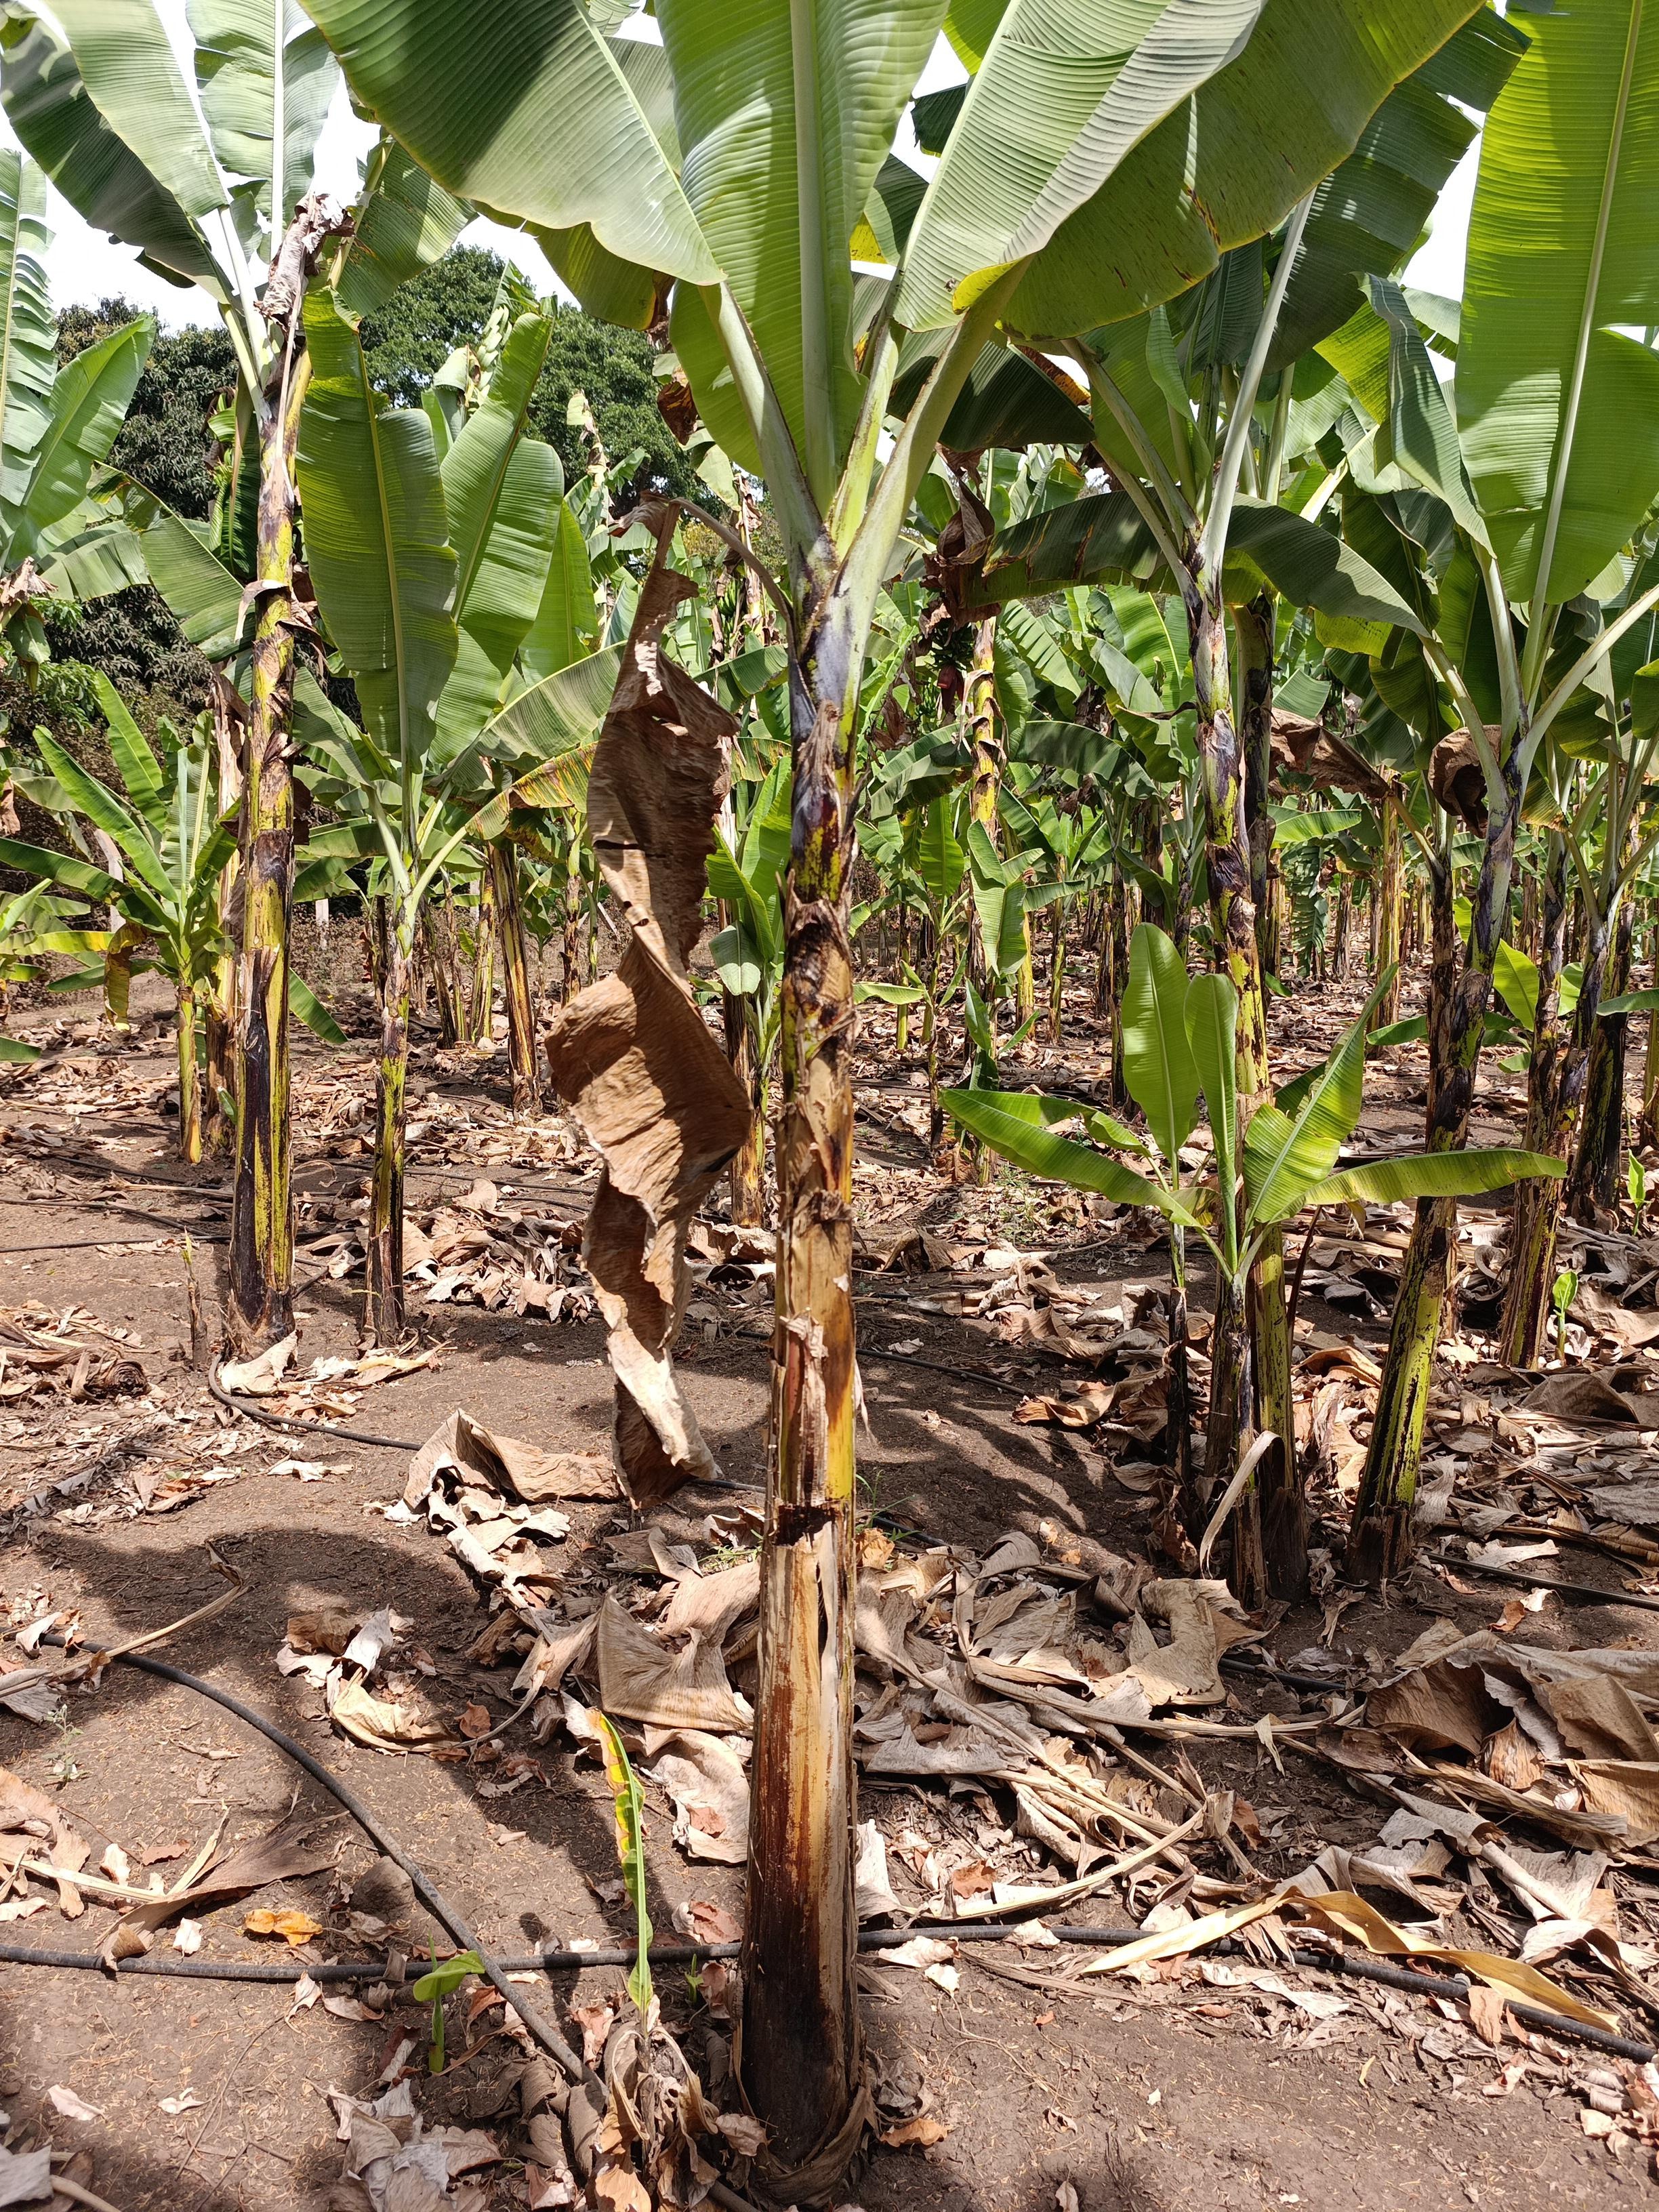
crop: banana
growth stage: vegetative
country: Tanzania
